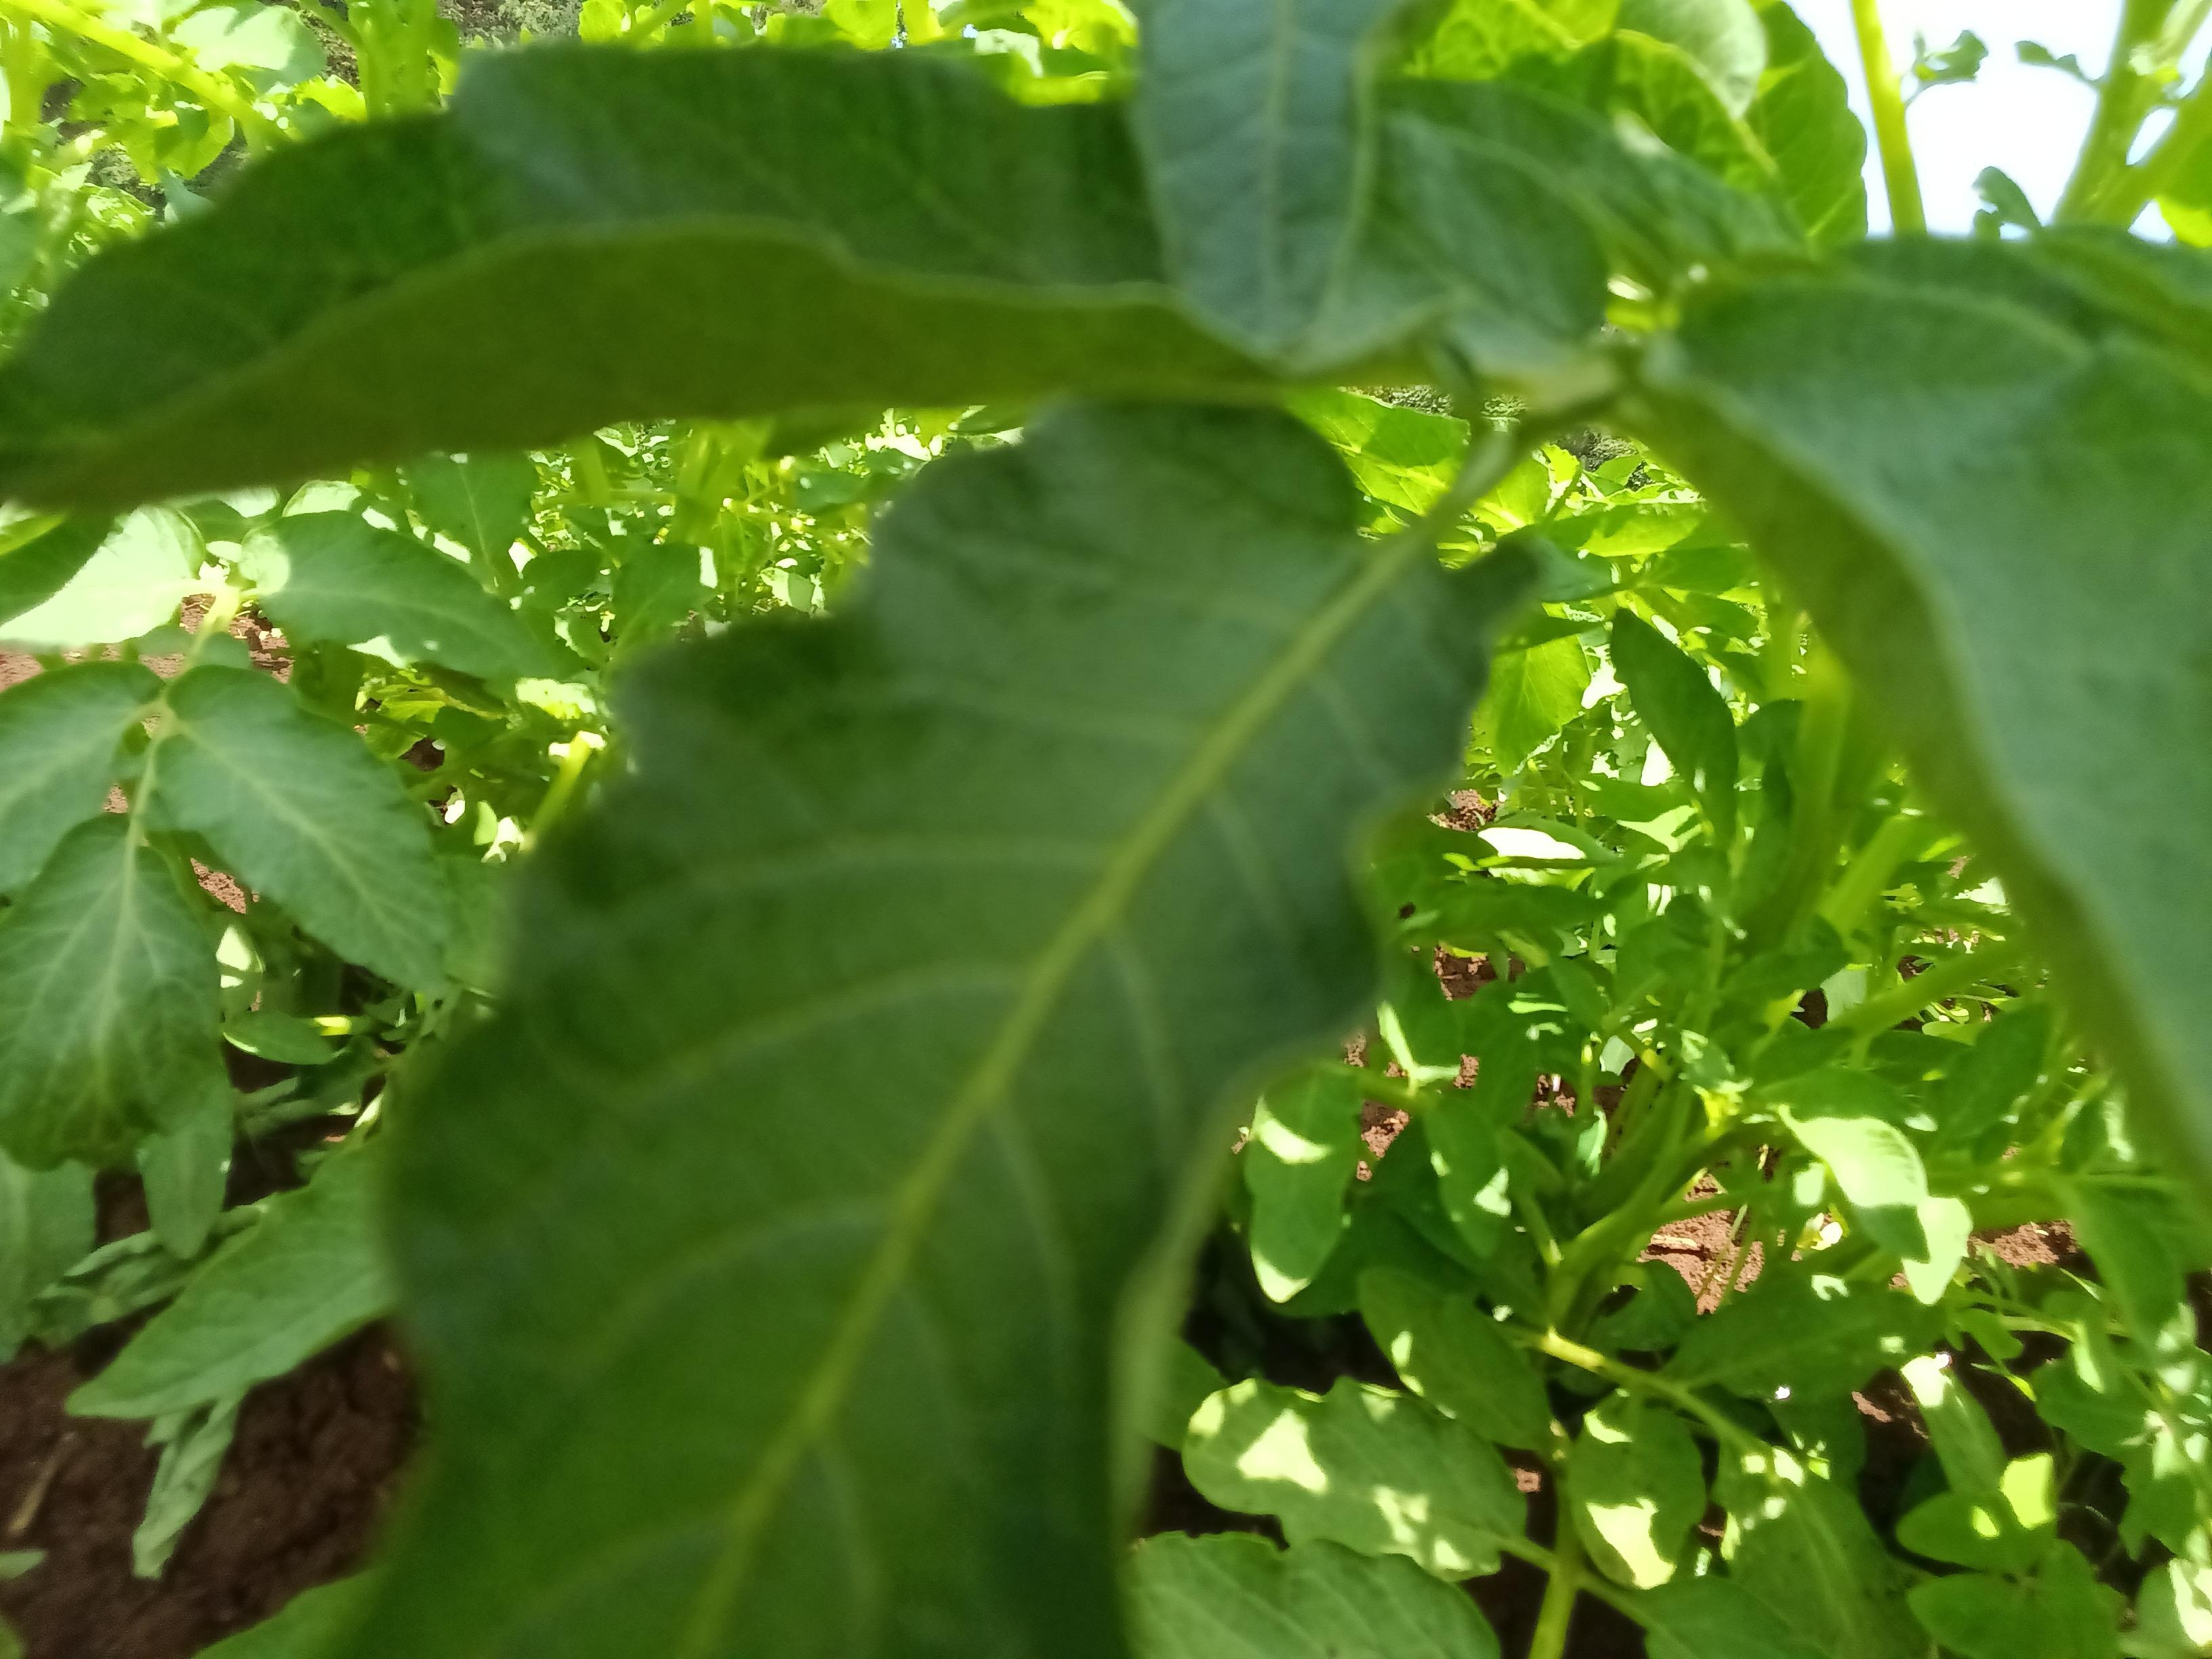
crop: potato
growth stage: vegetative
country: Kenya
